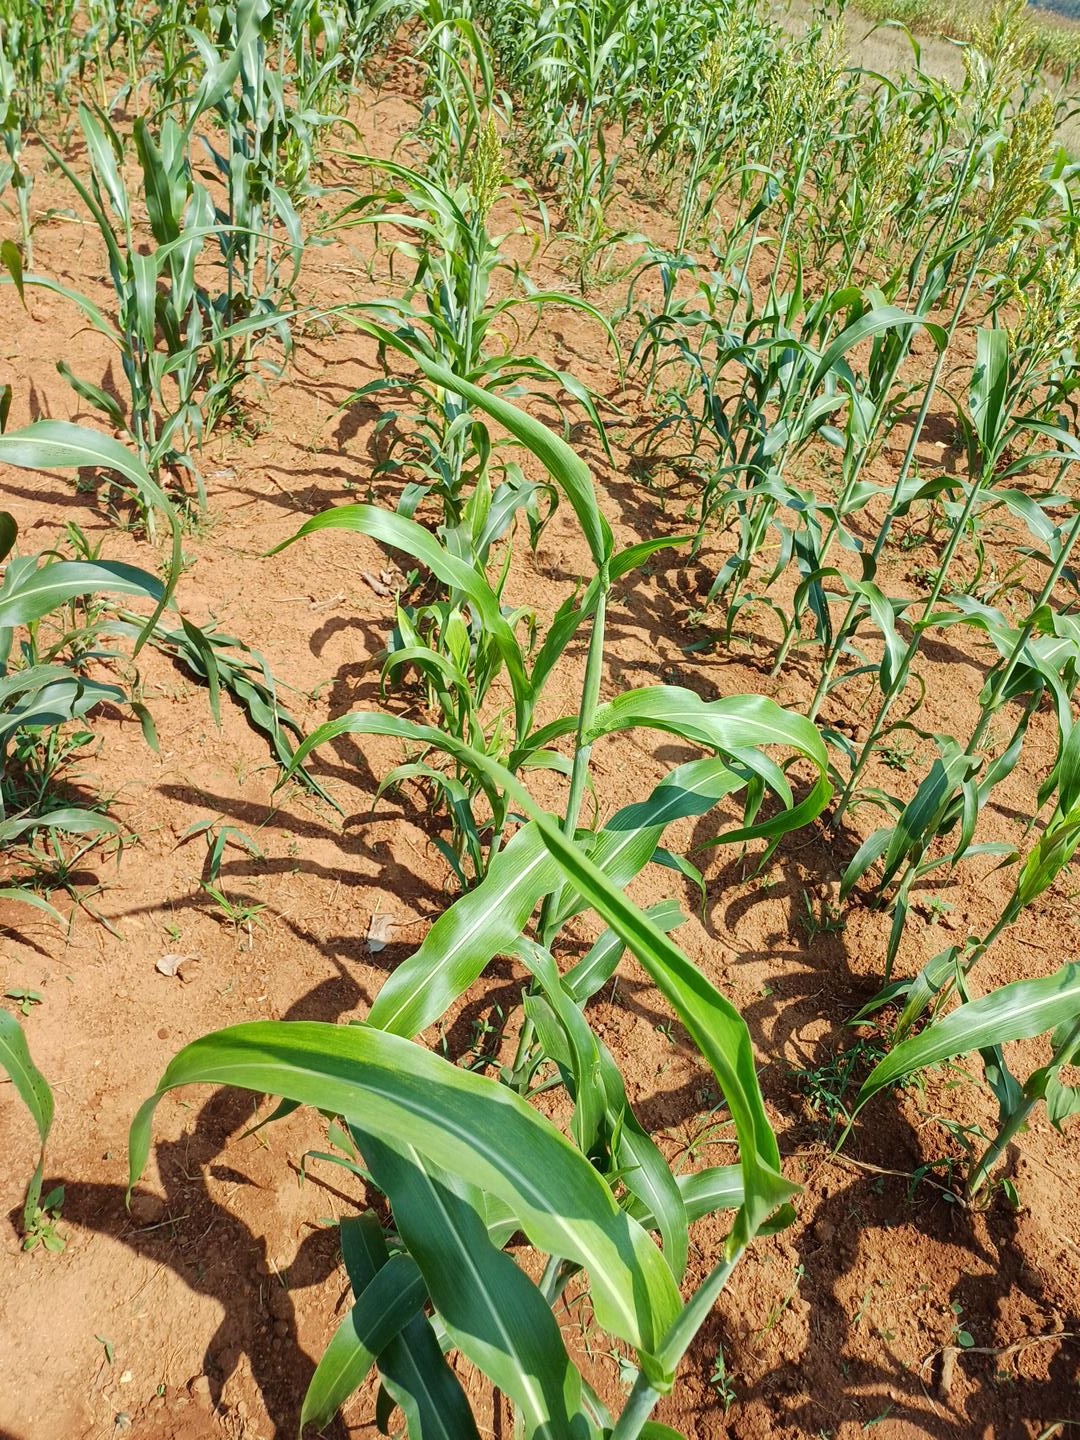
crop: sorghum
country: Kenya
